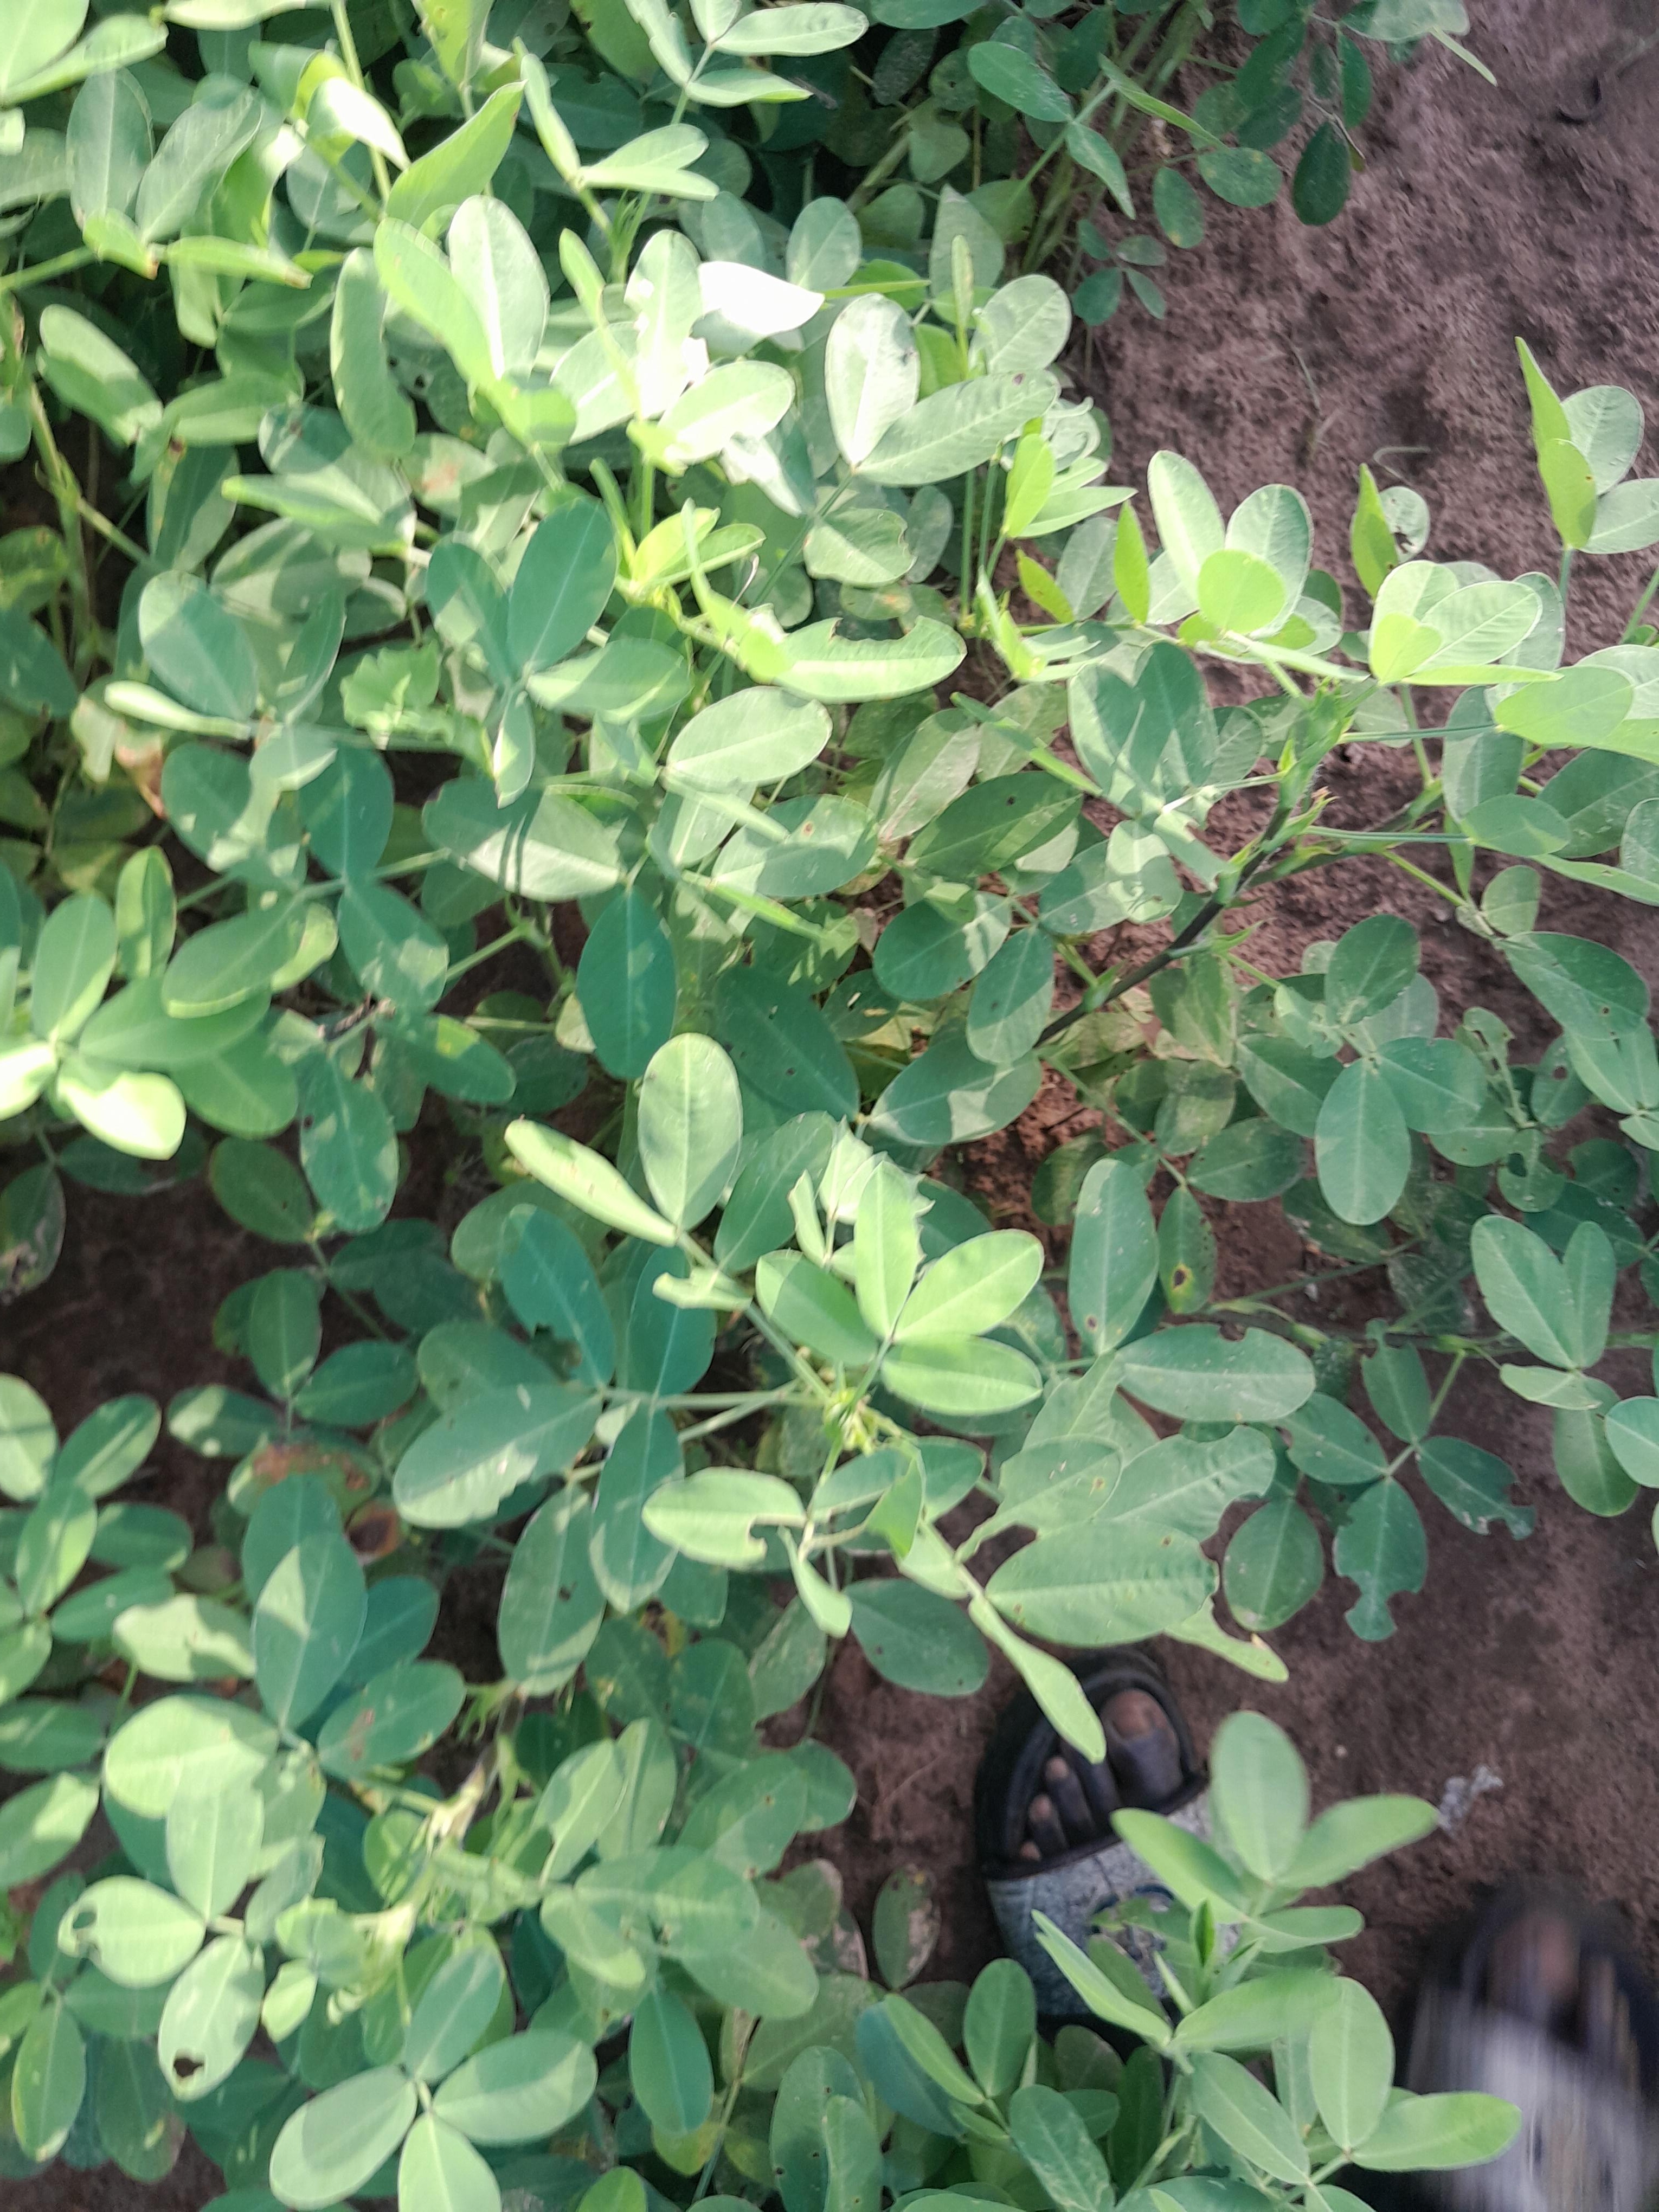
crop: groundnut
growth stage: flowering
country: Senegal
